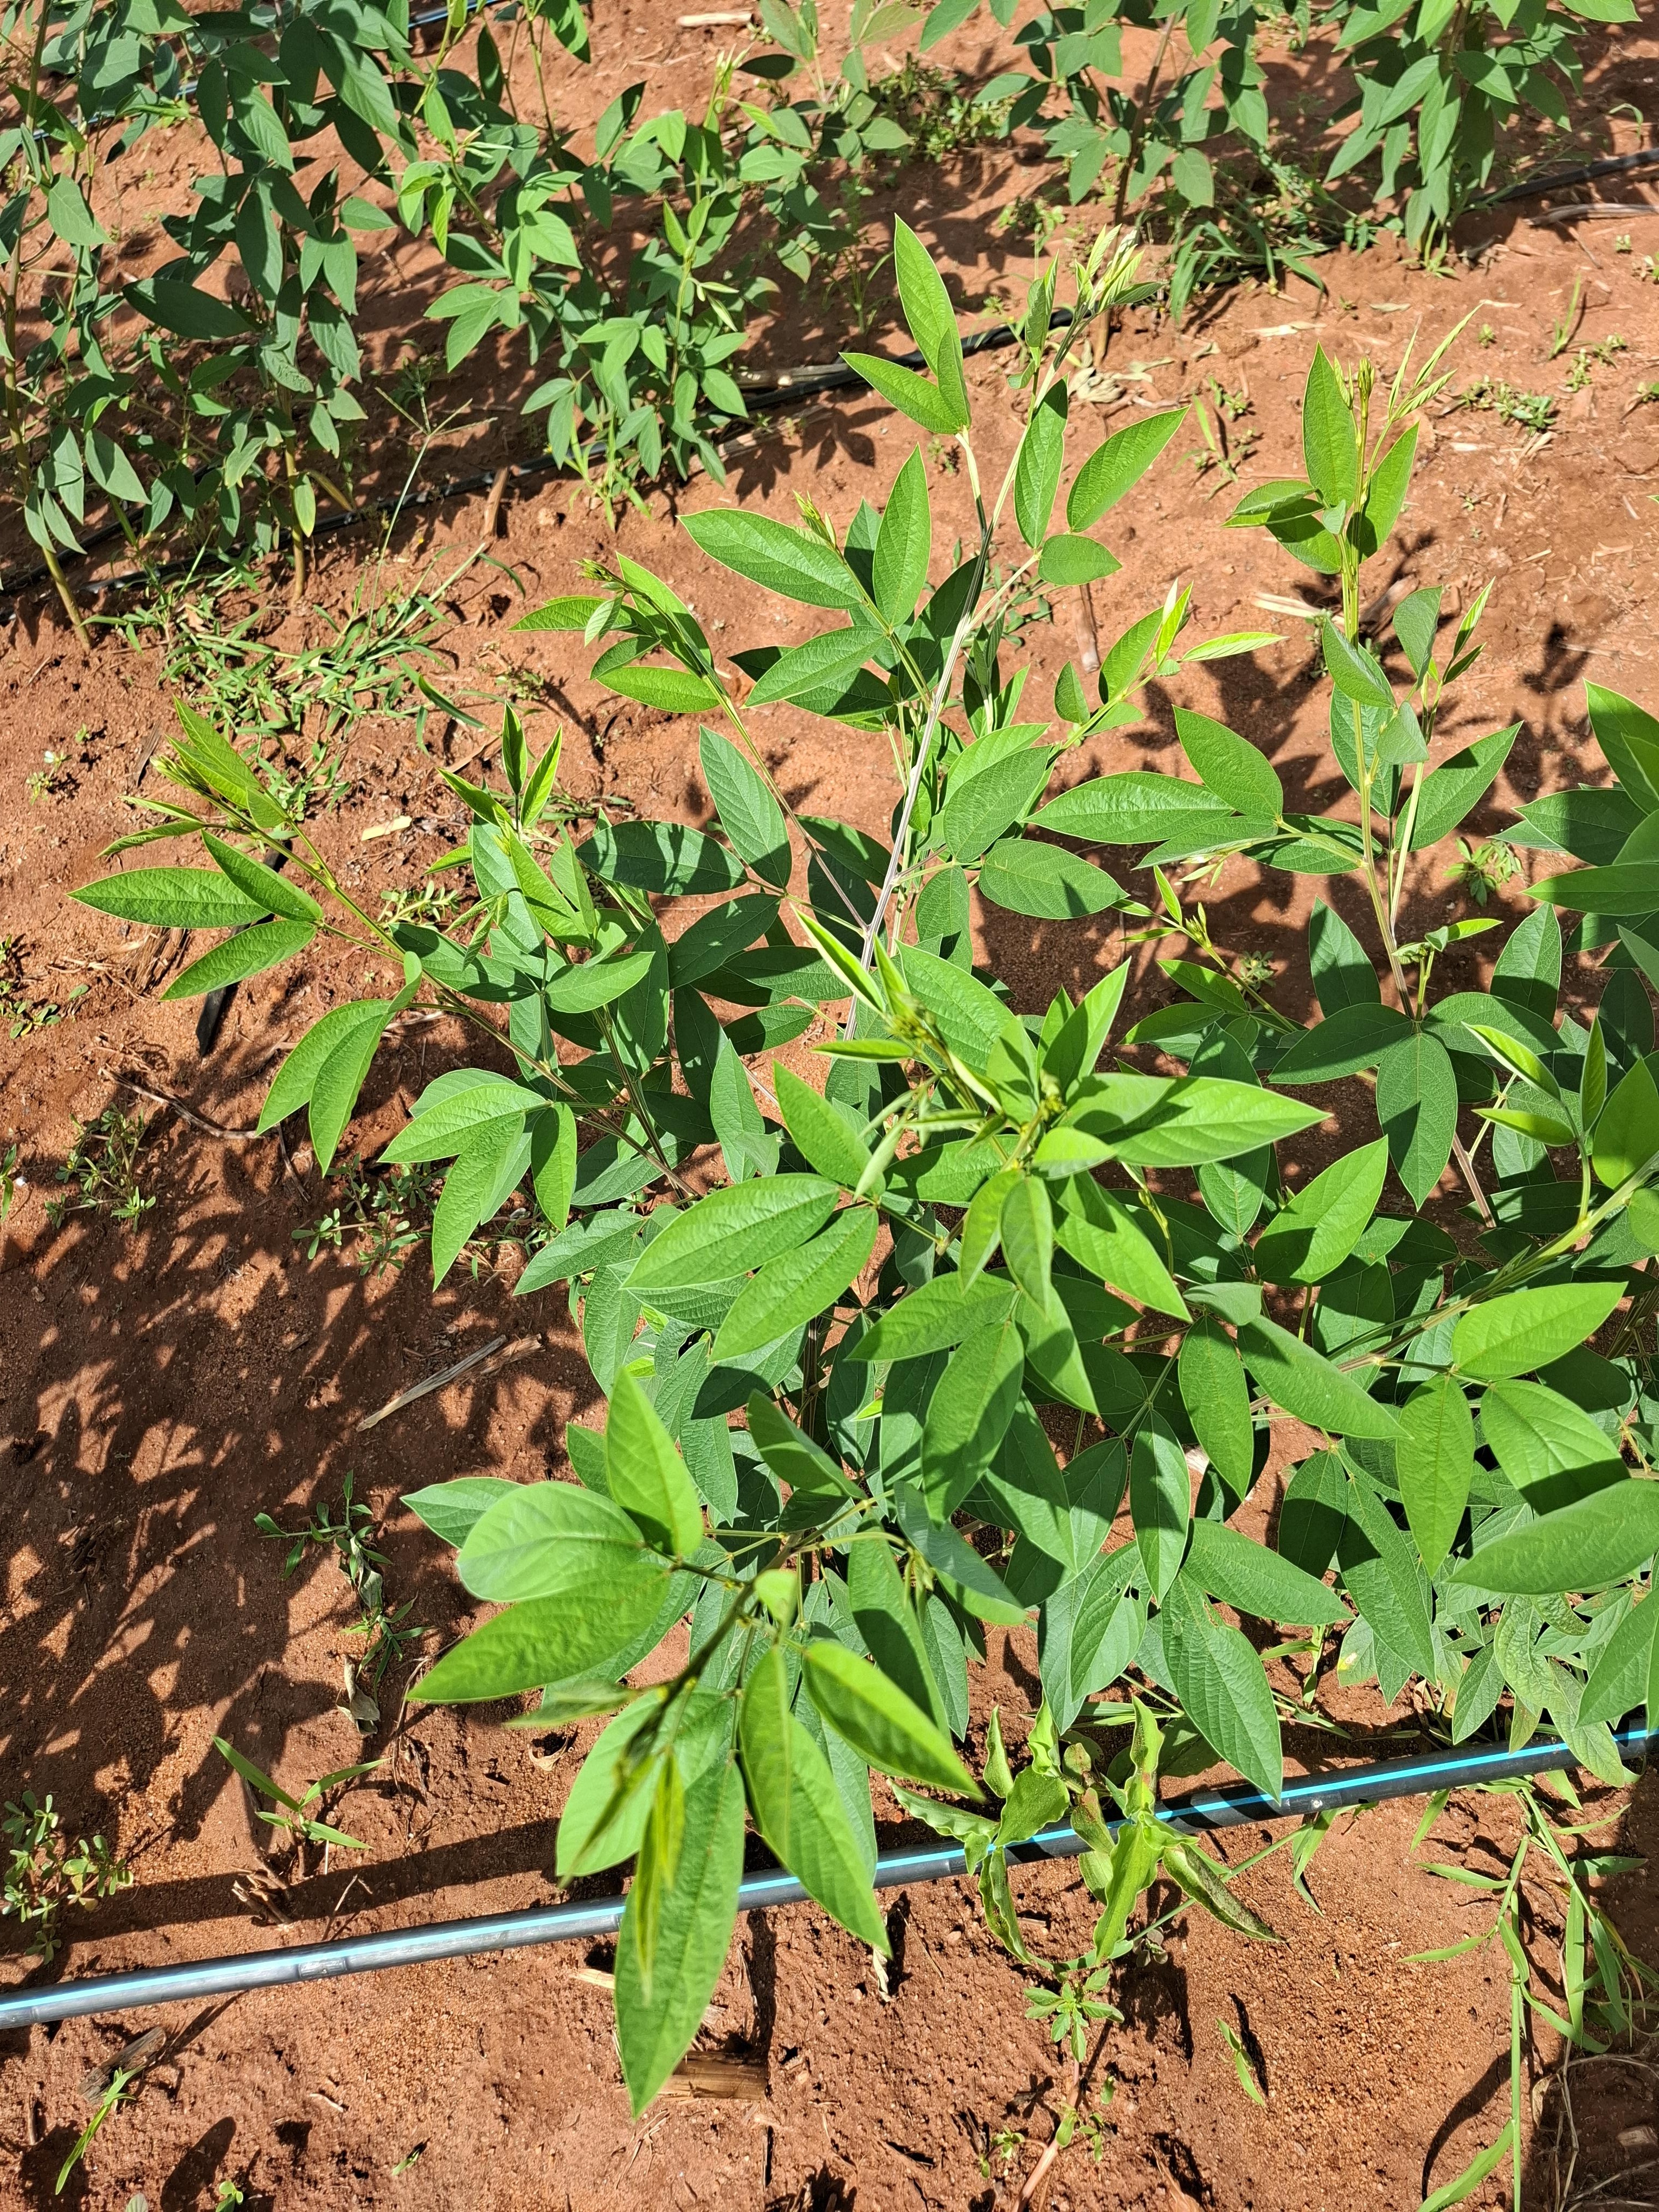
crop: pigeonpea
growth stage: flowering
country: Kenya
